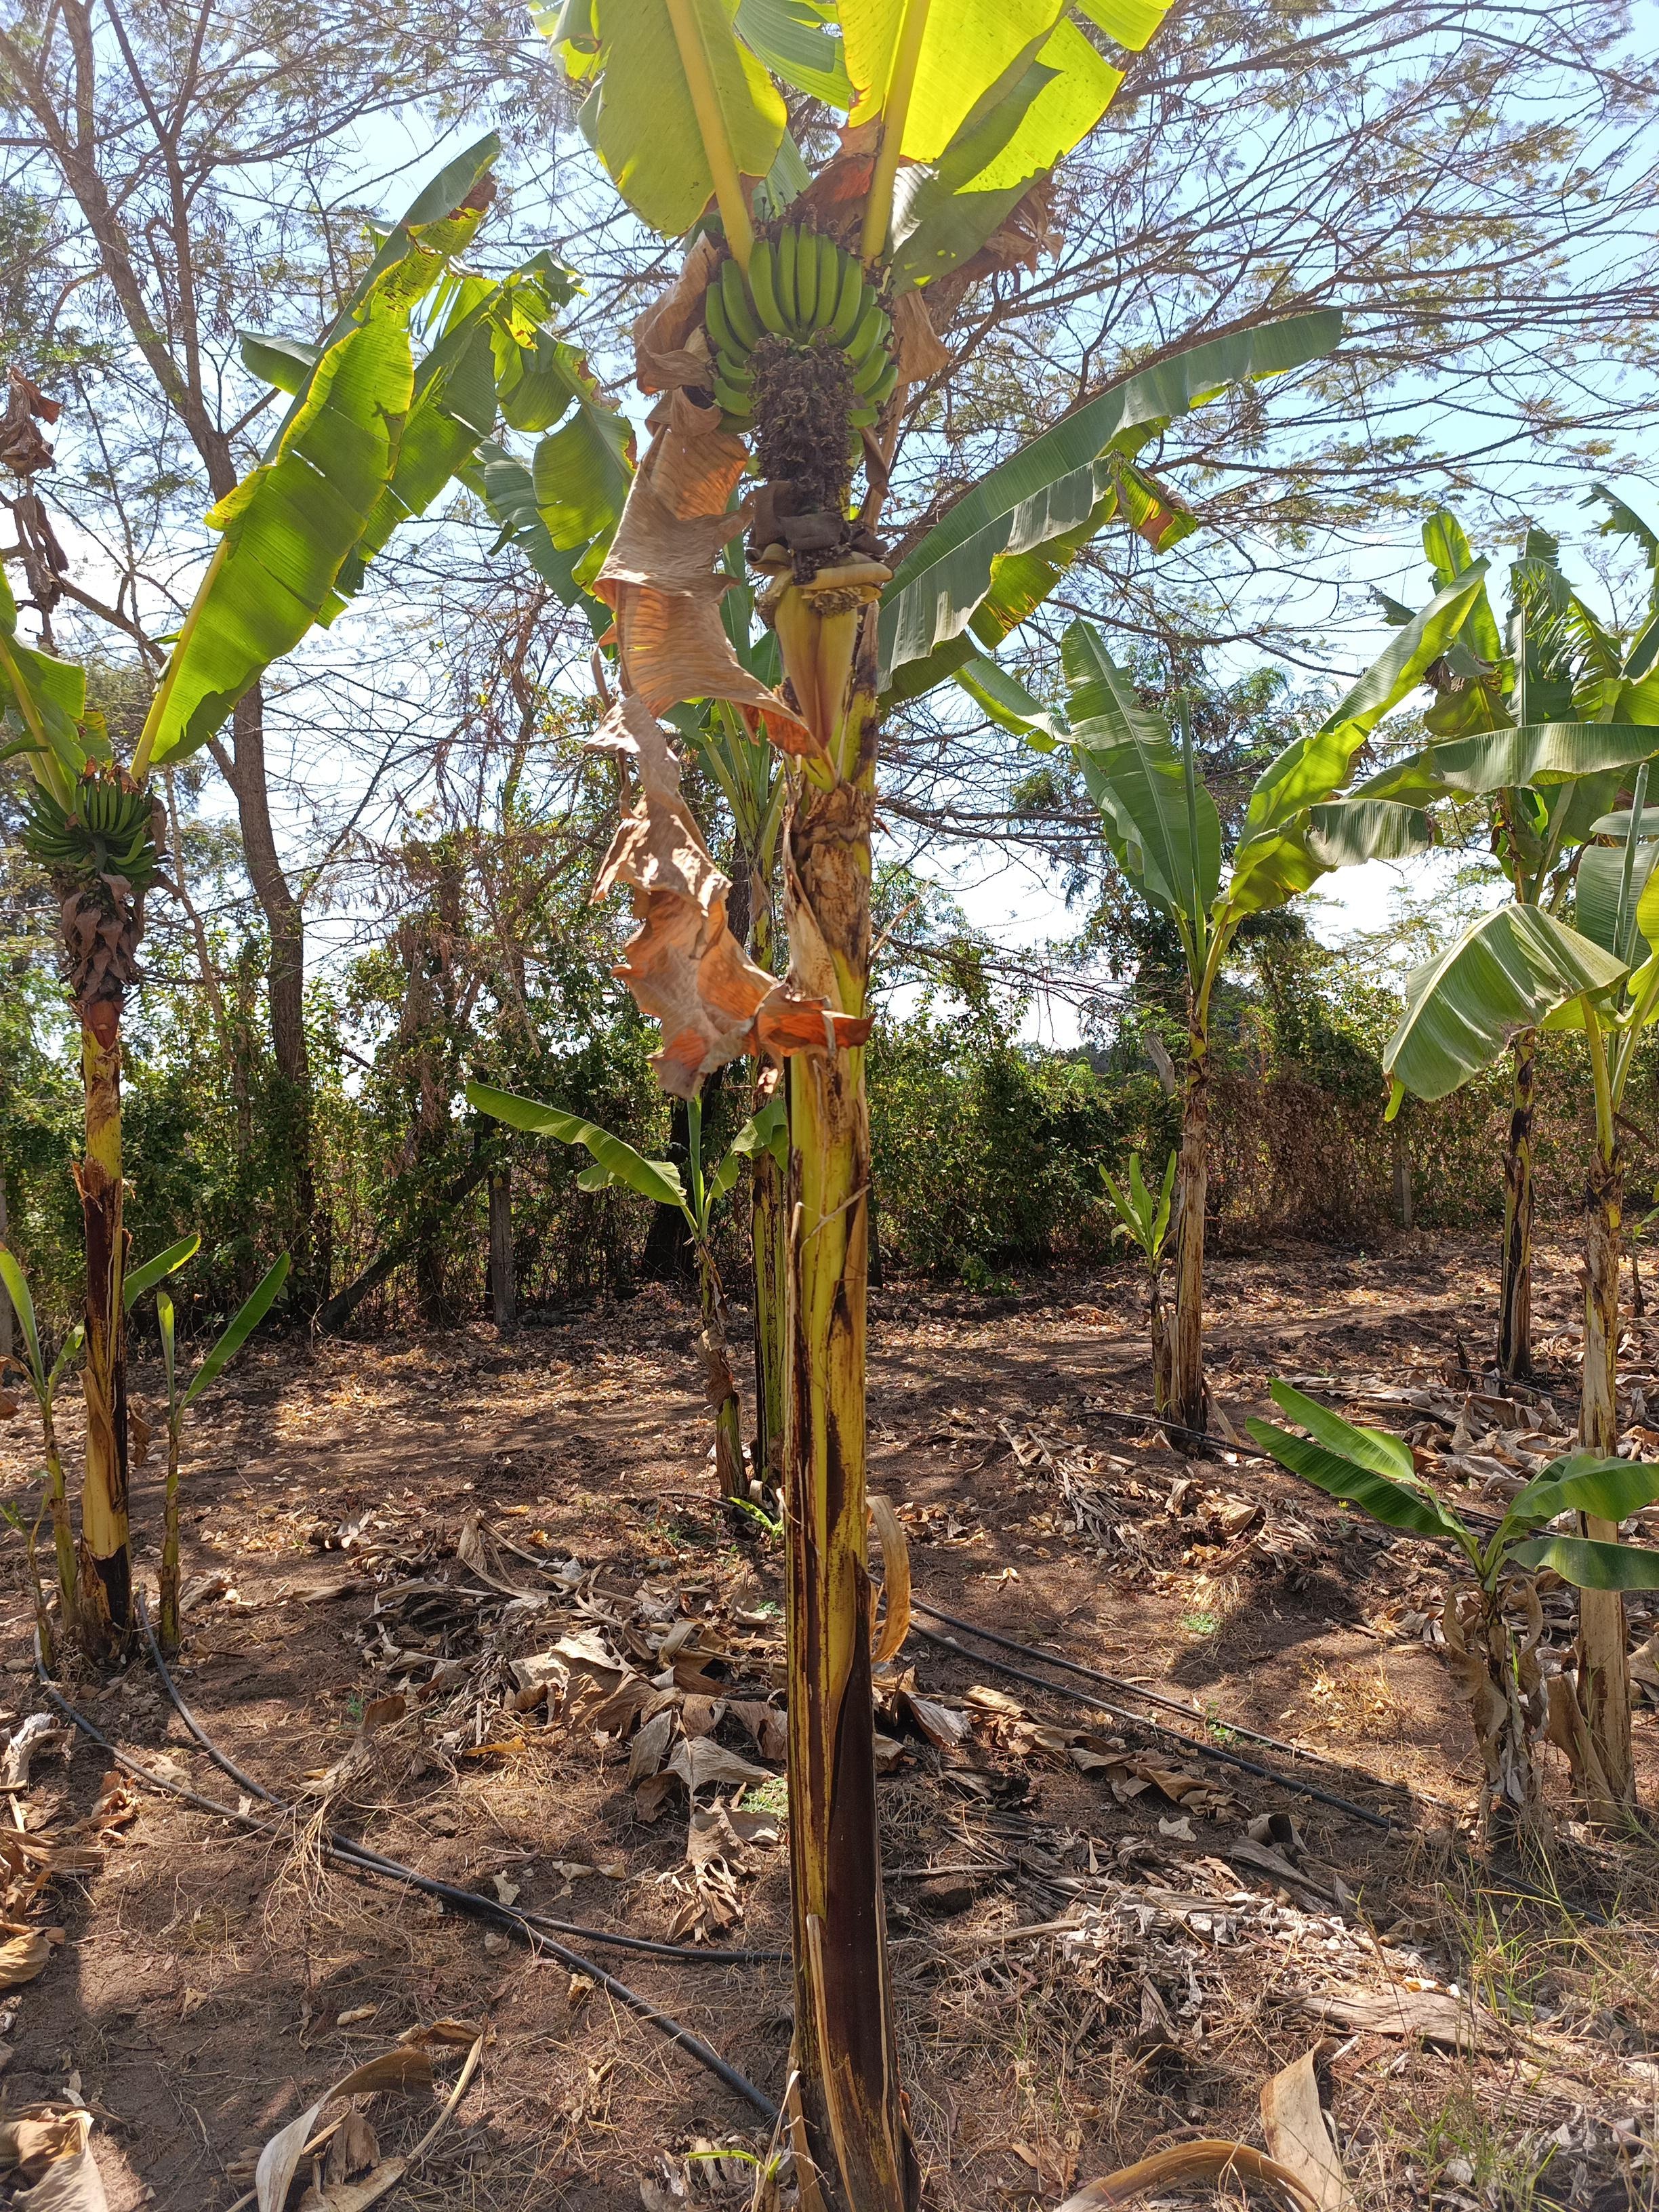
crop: banana
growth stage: development fruit
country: Tanzania
